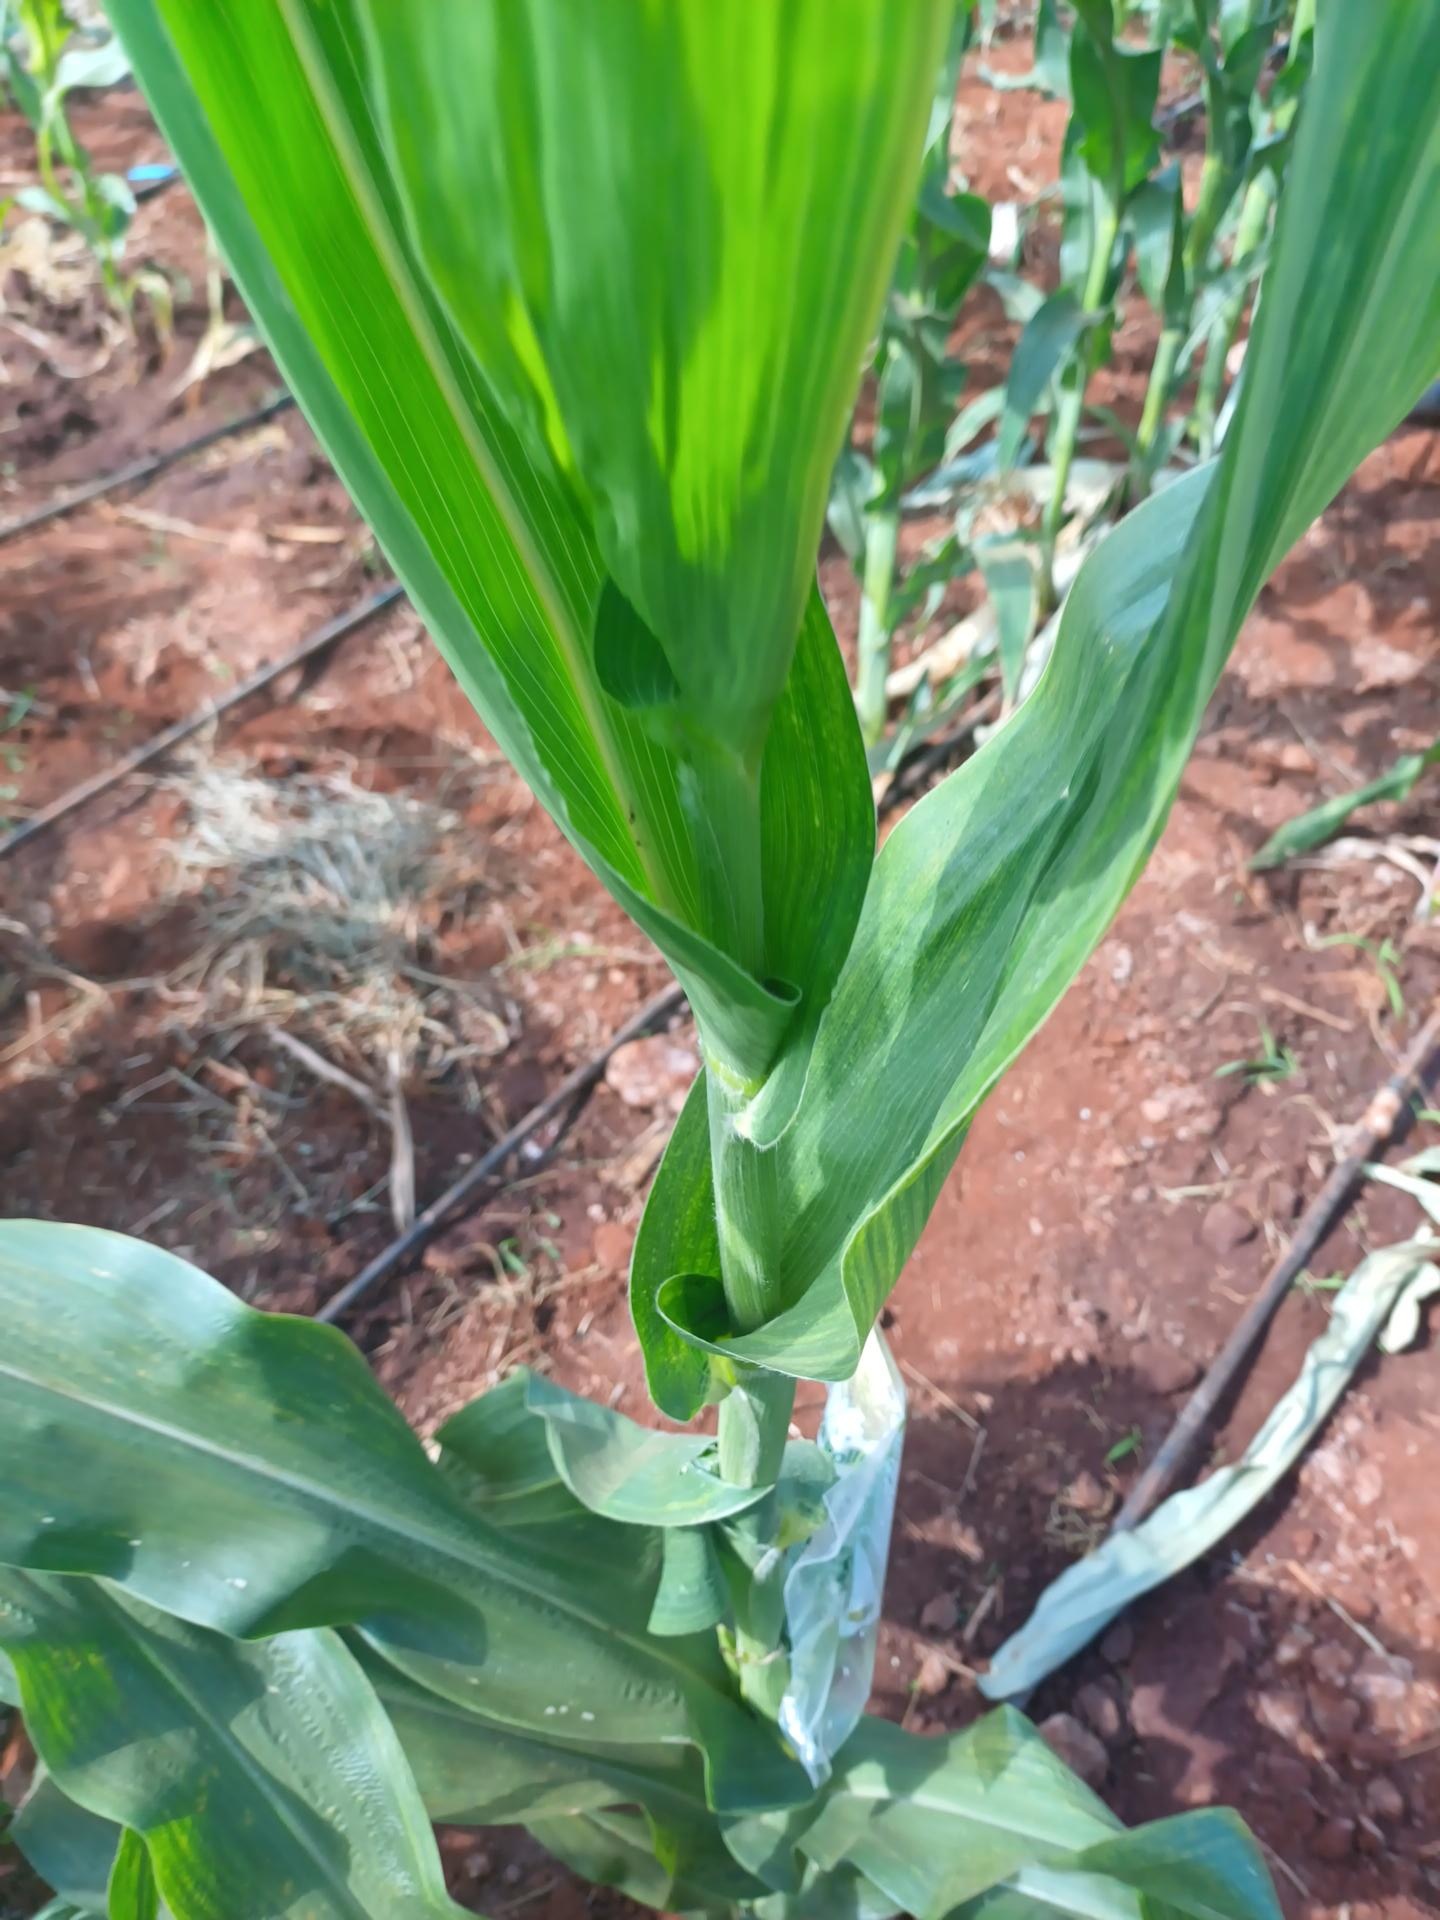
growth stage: flowering
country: Kenya
